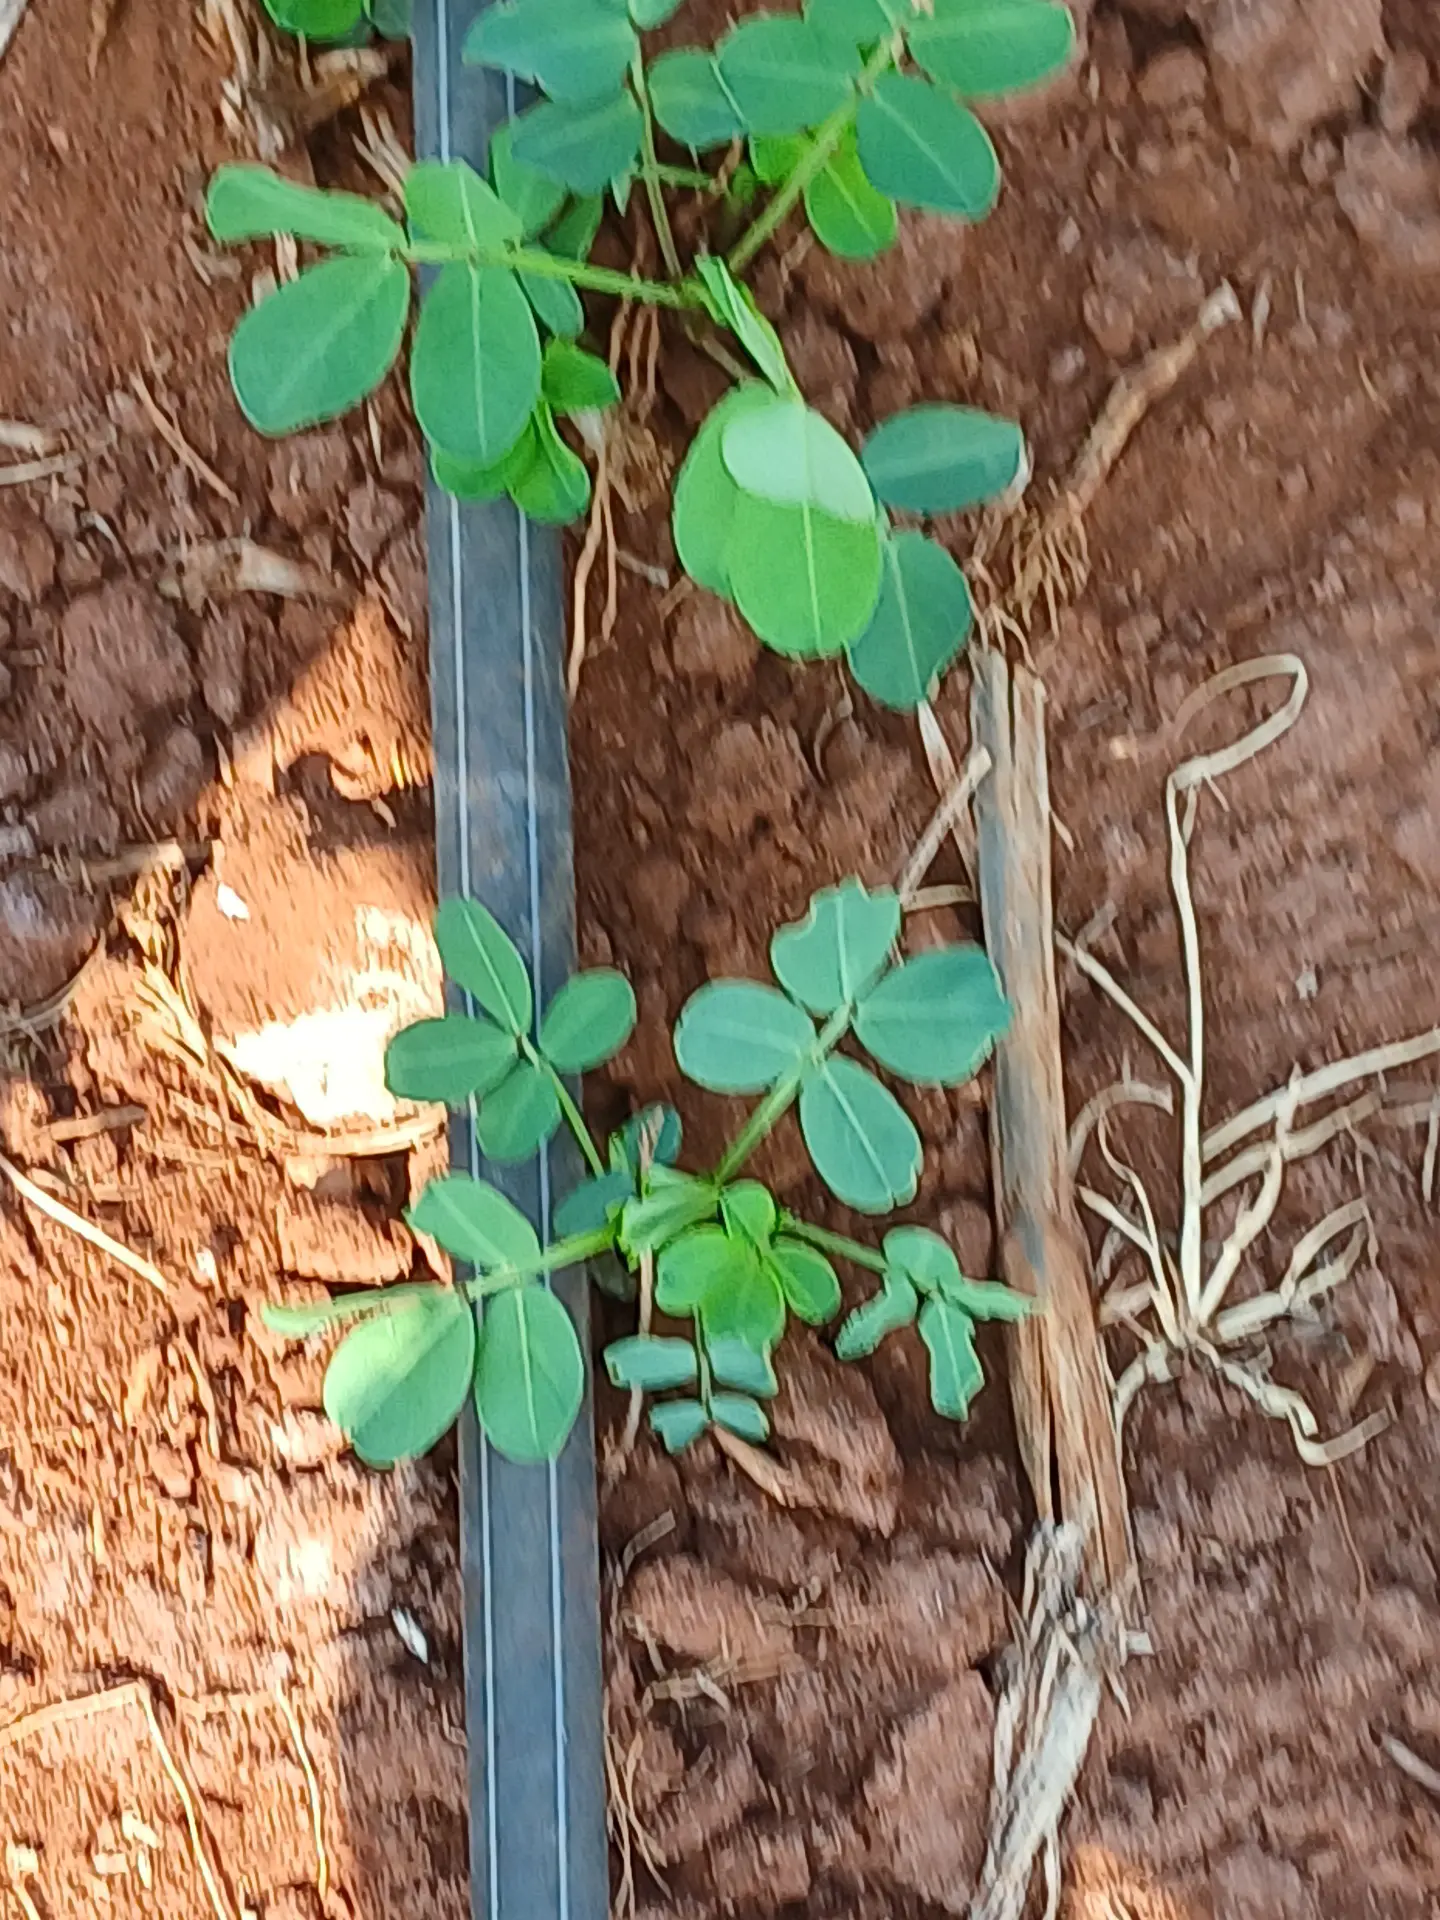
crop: groundnut
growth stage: flowering
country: Kenya
